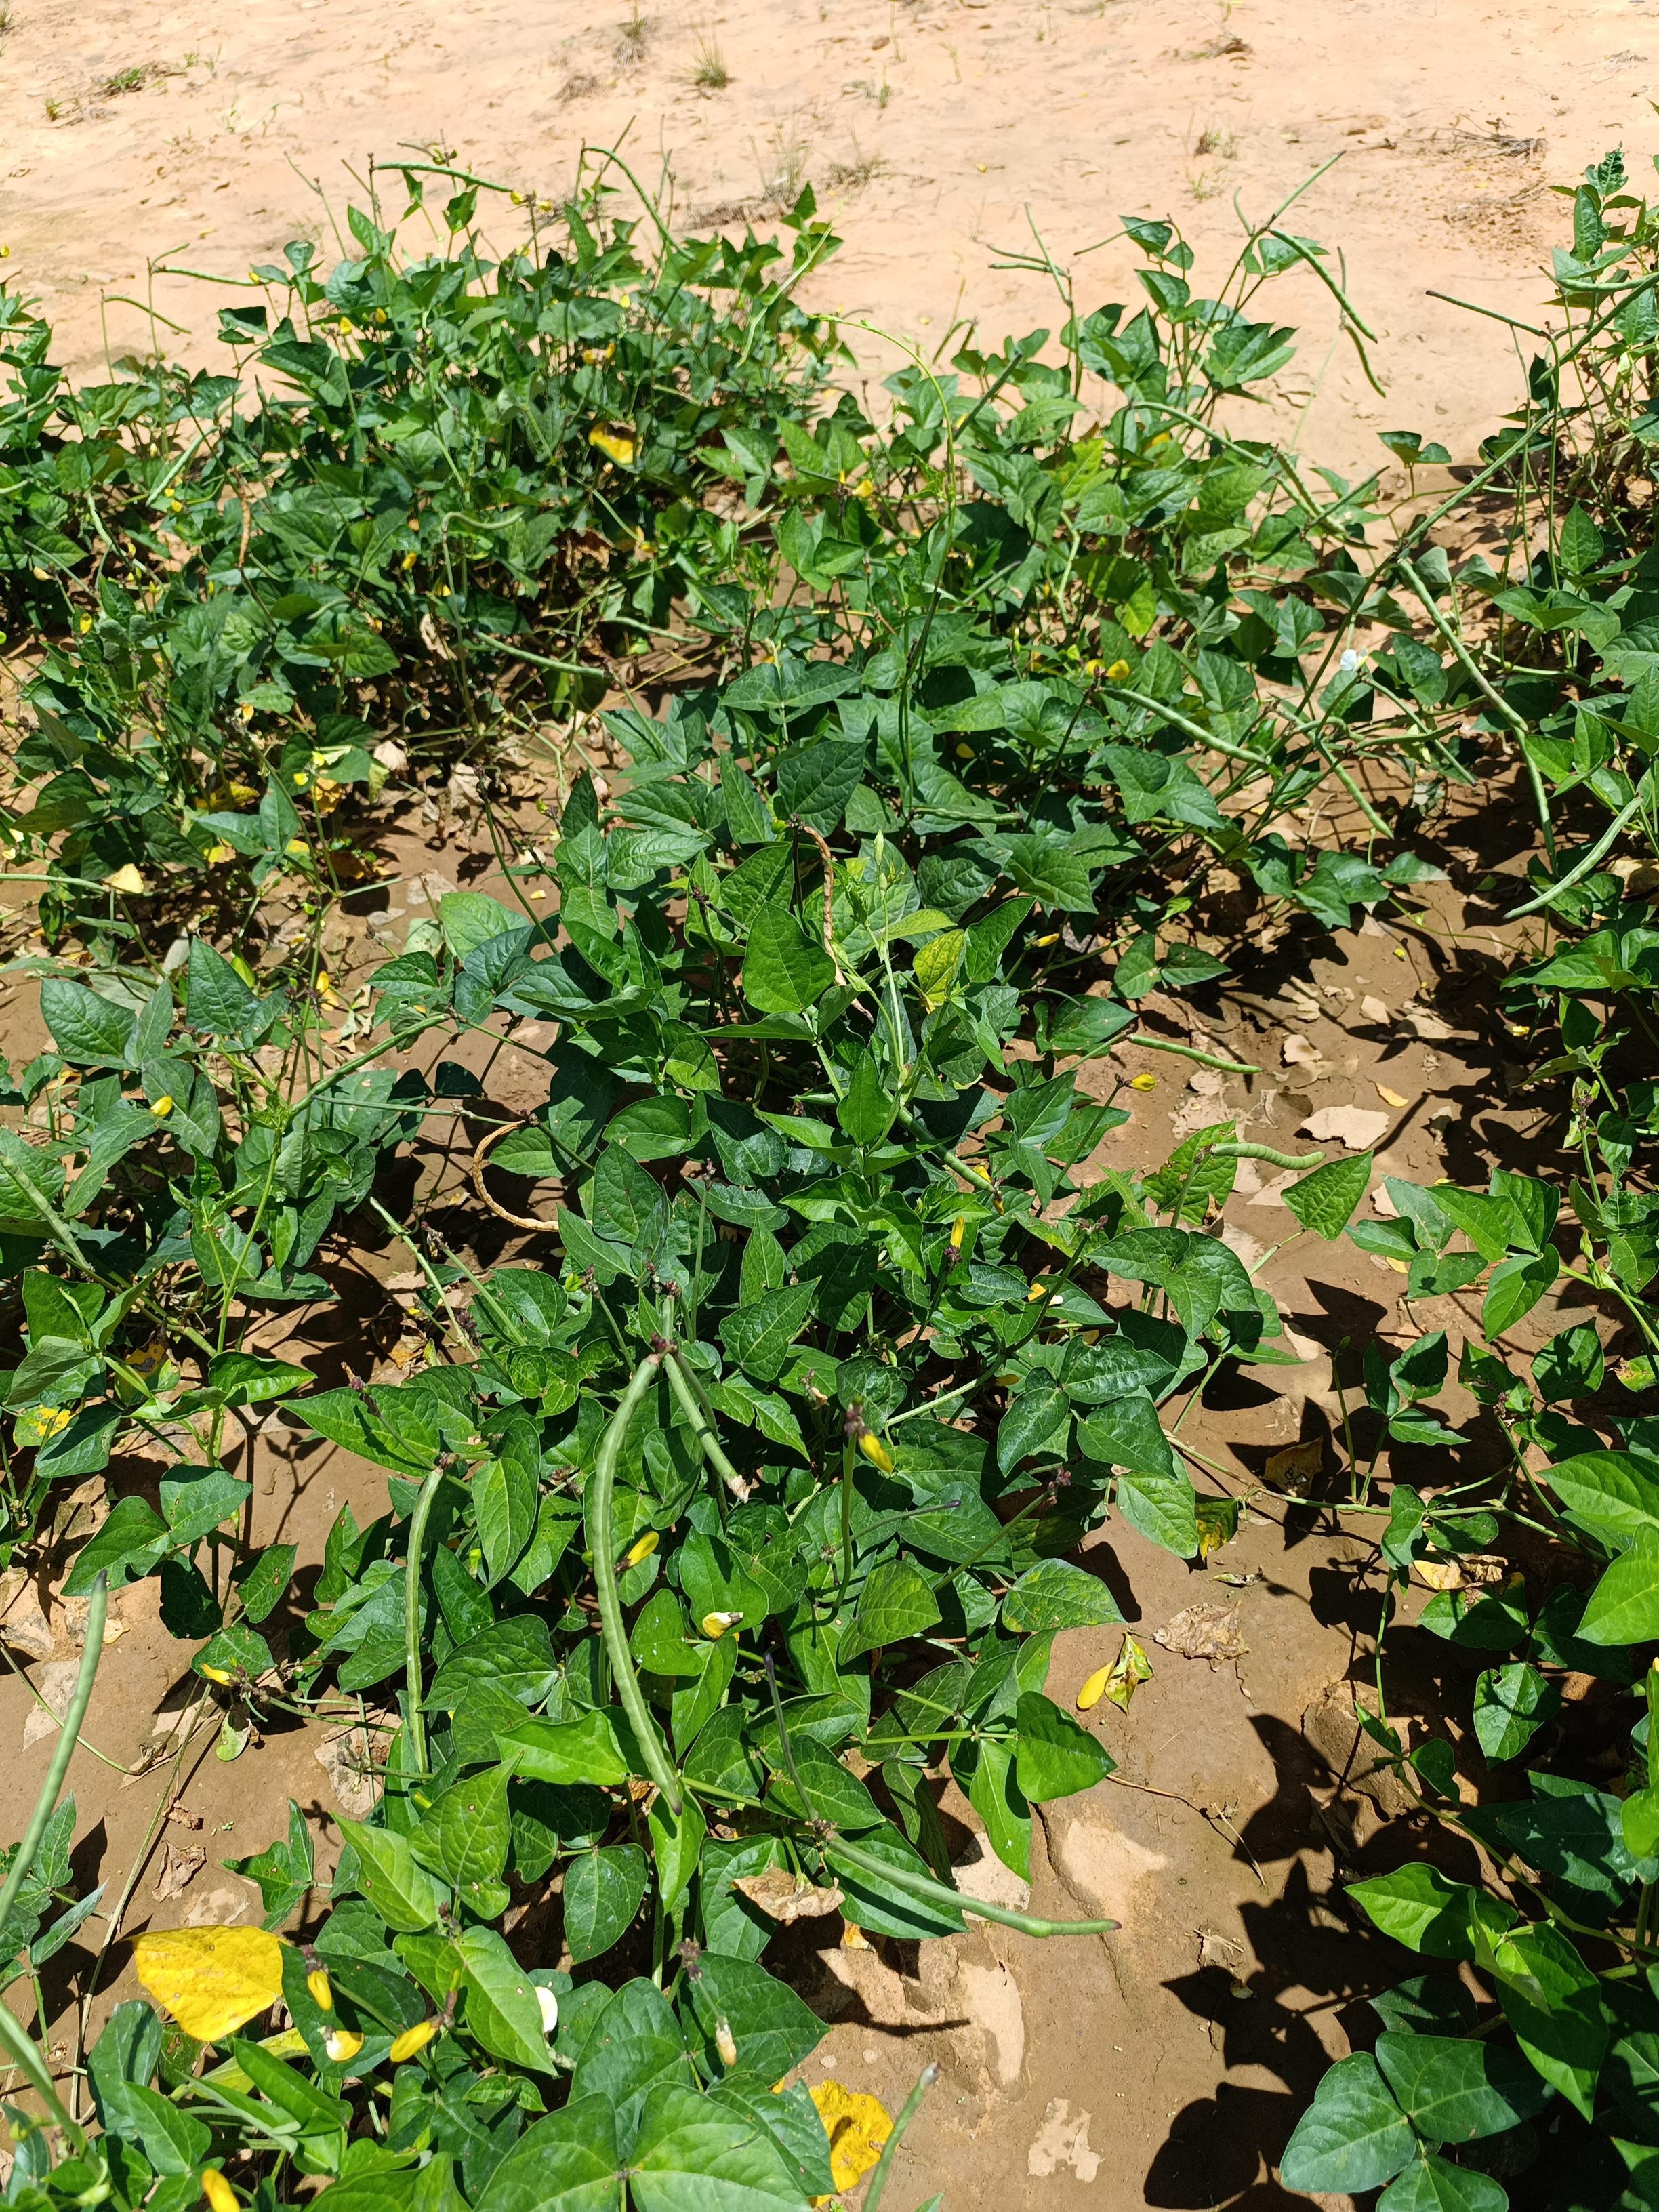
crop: cowpea
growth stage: development pod
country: Nigeria
